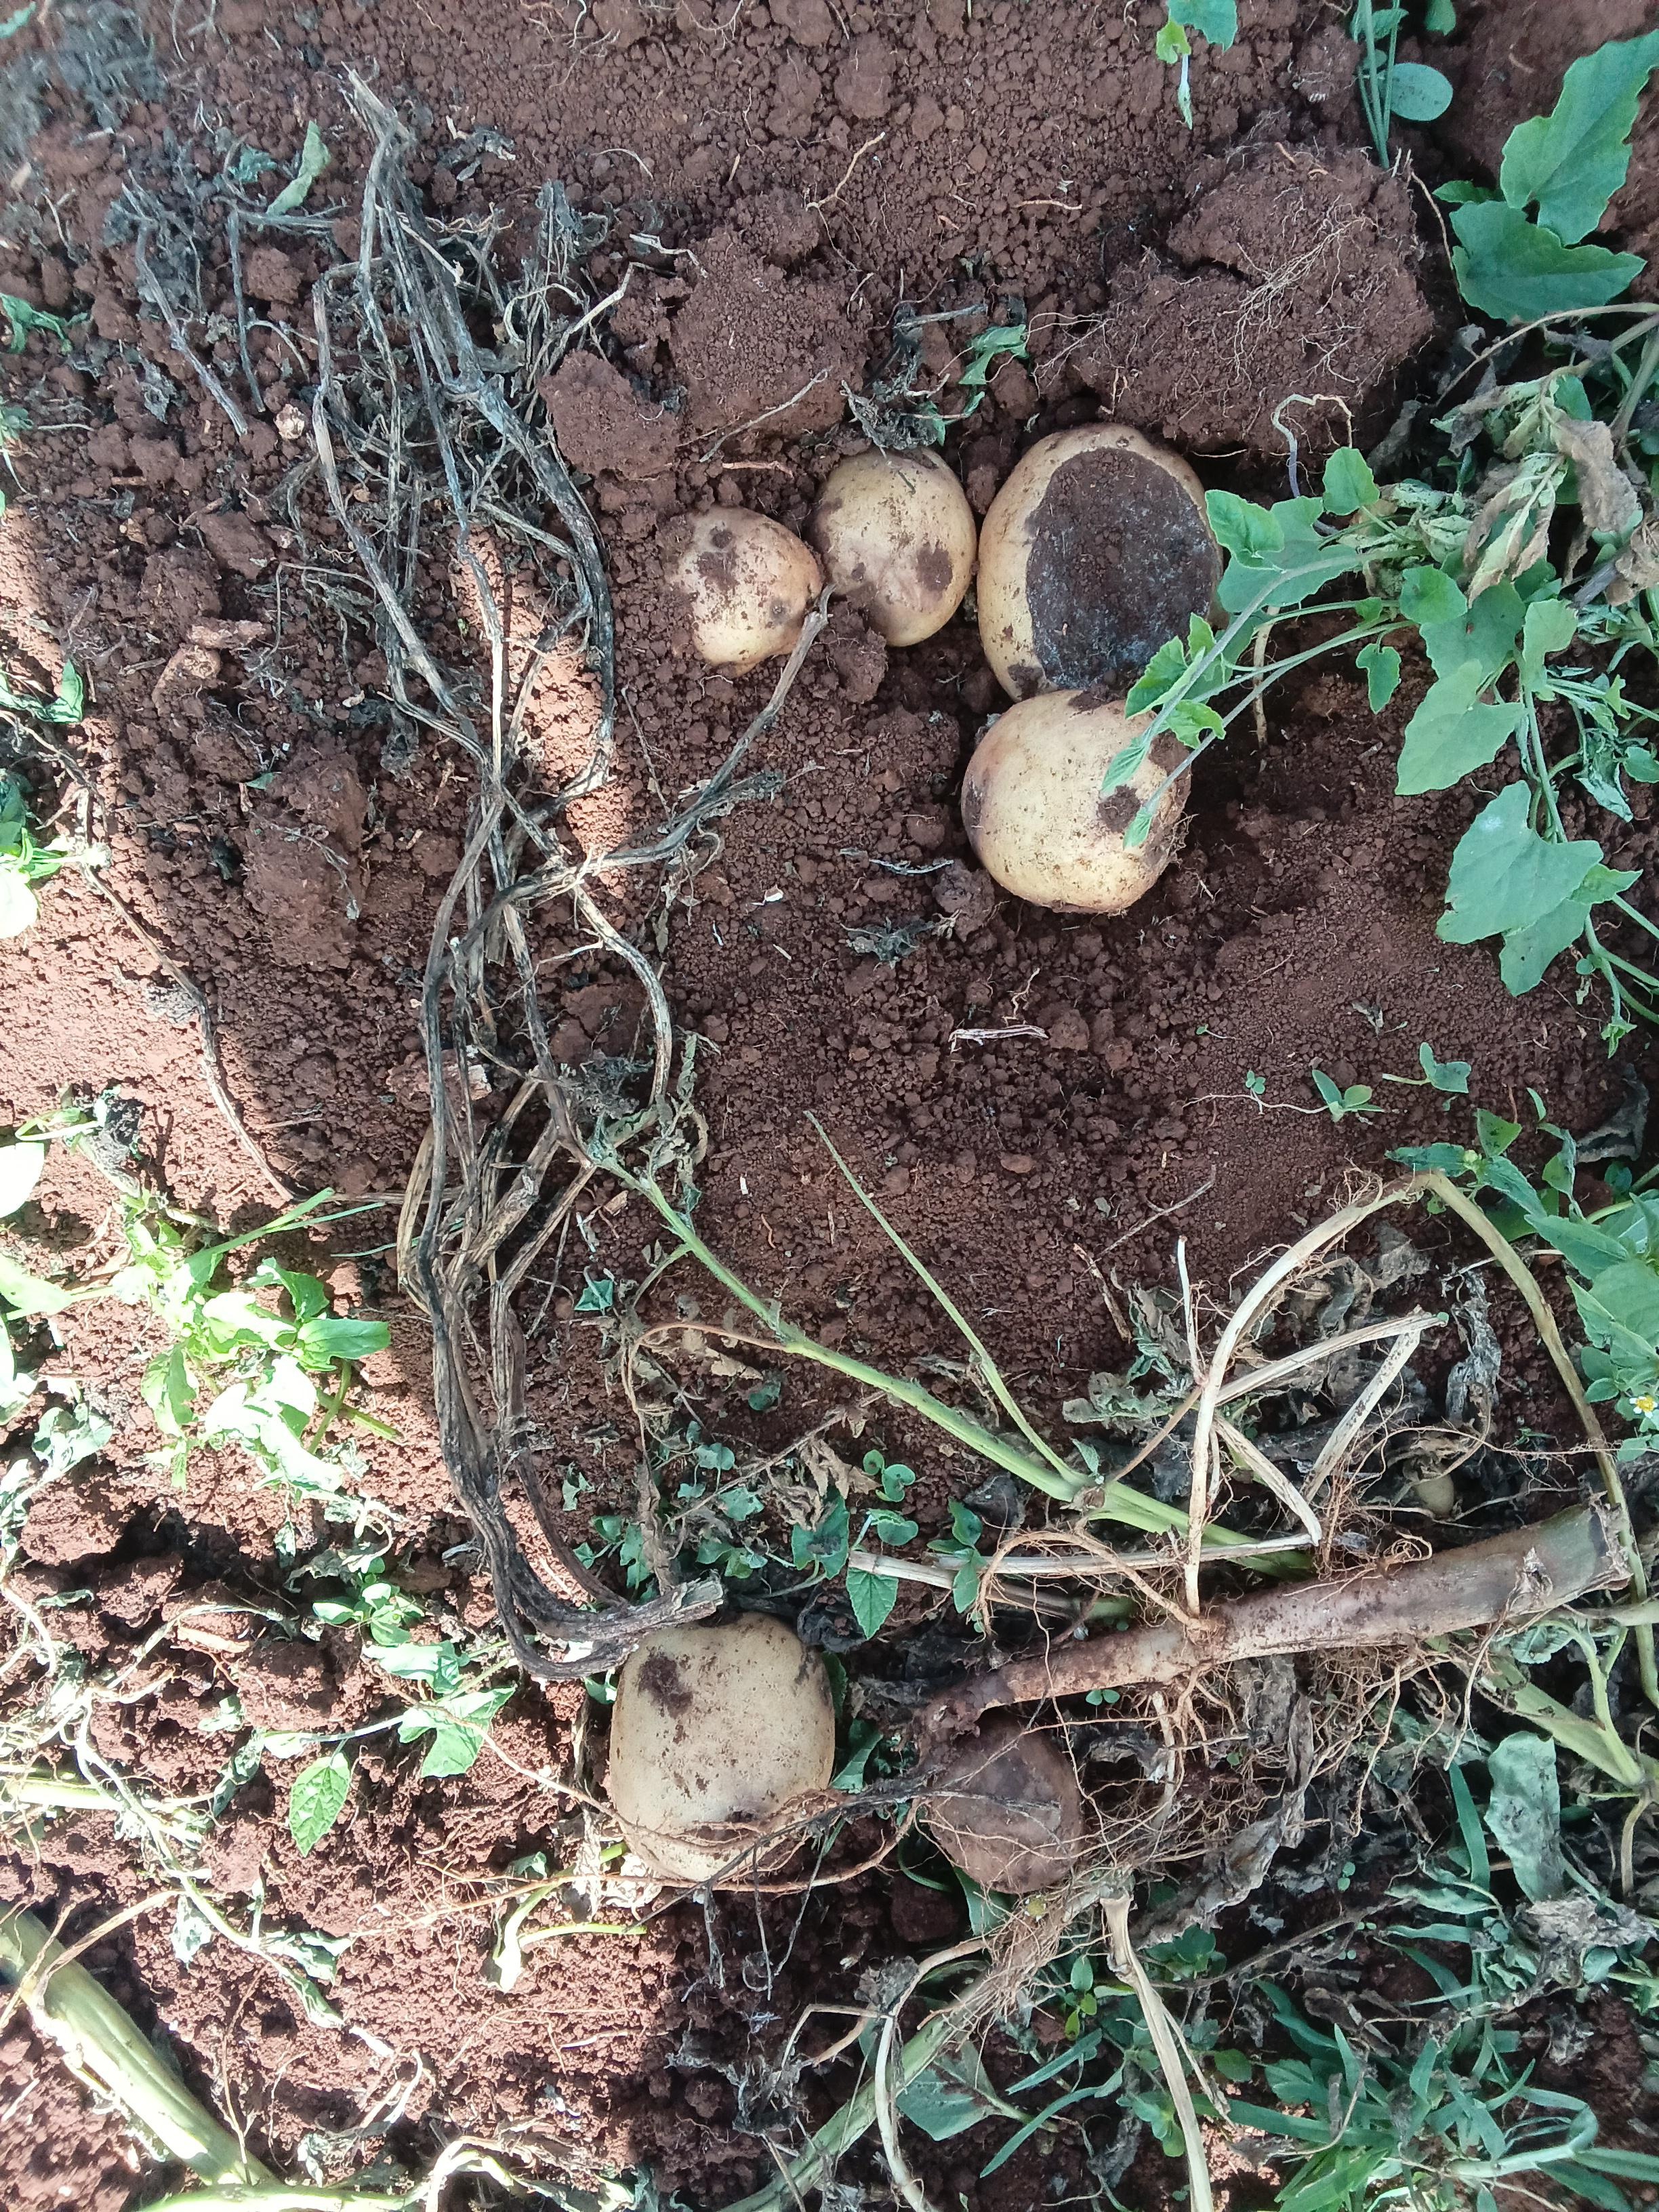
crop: potato
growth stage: harvest
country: Kenya
